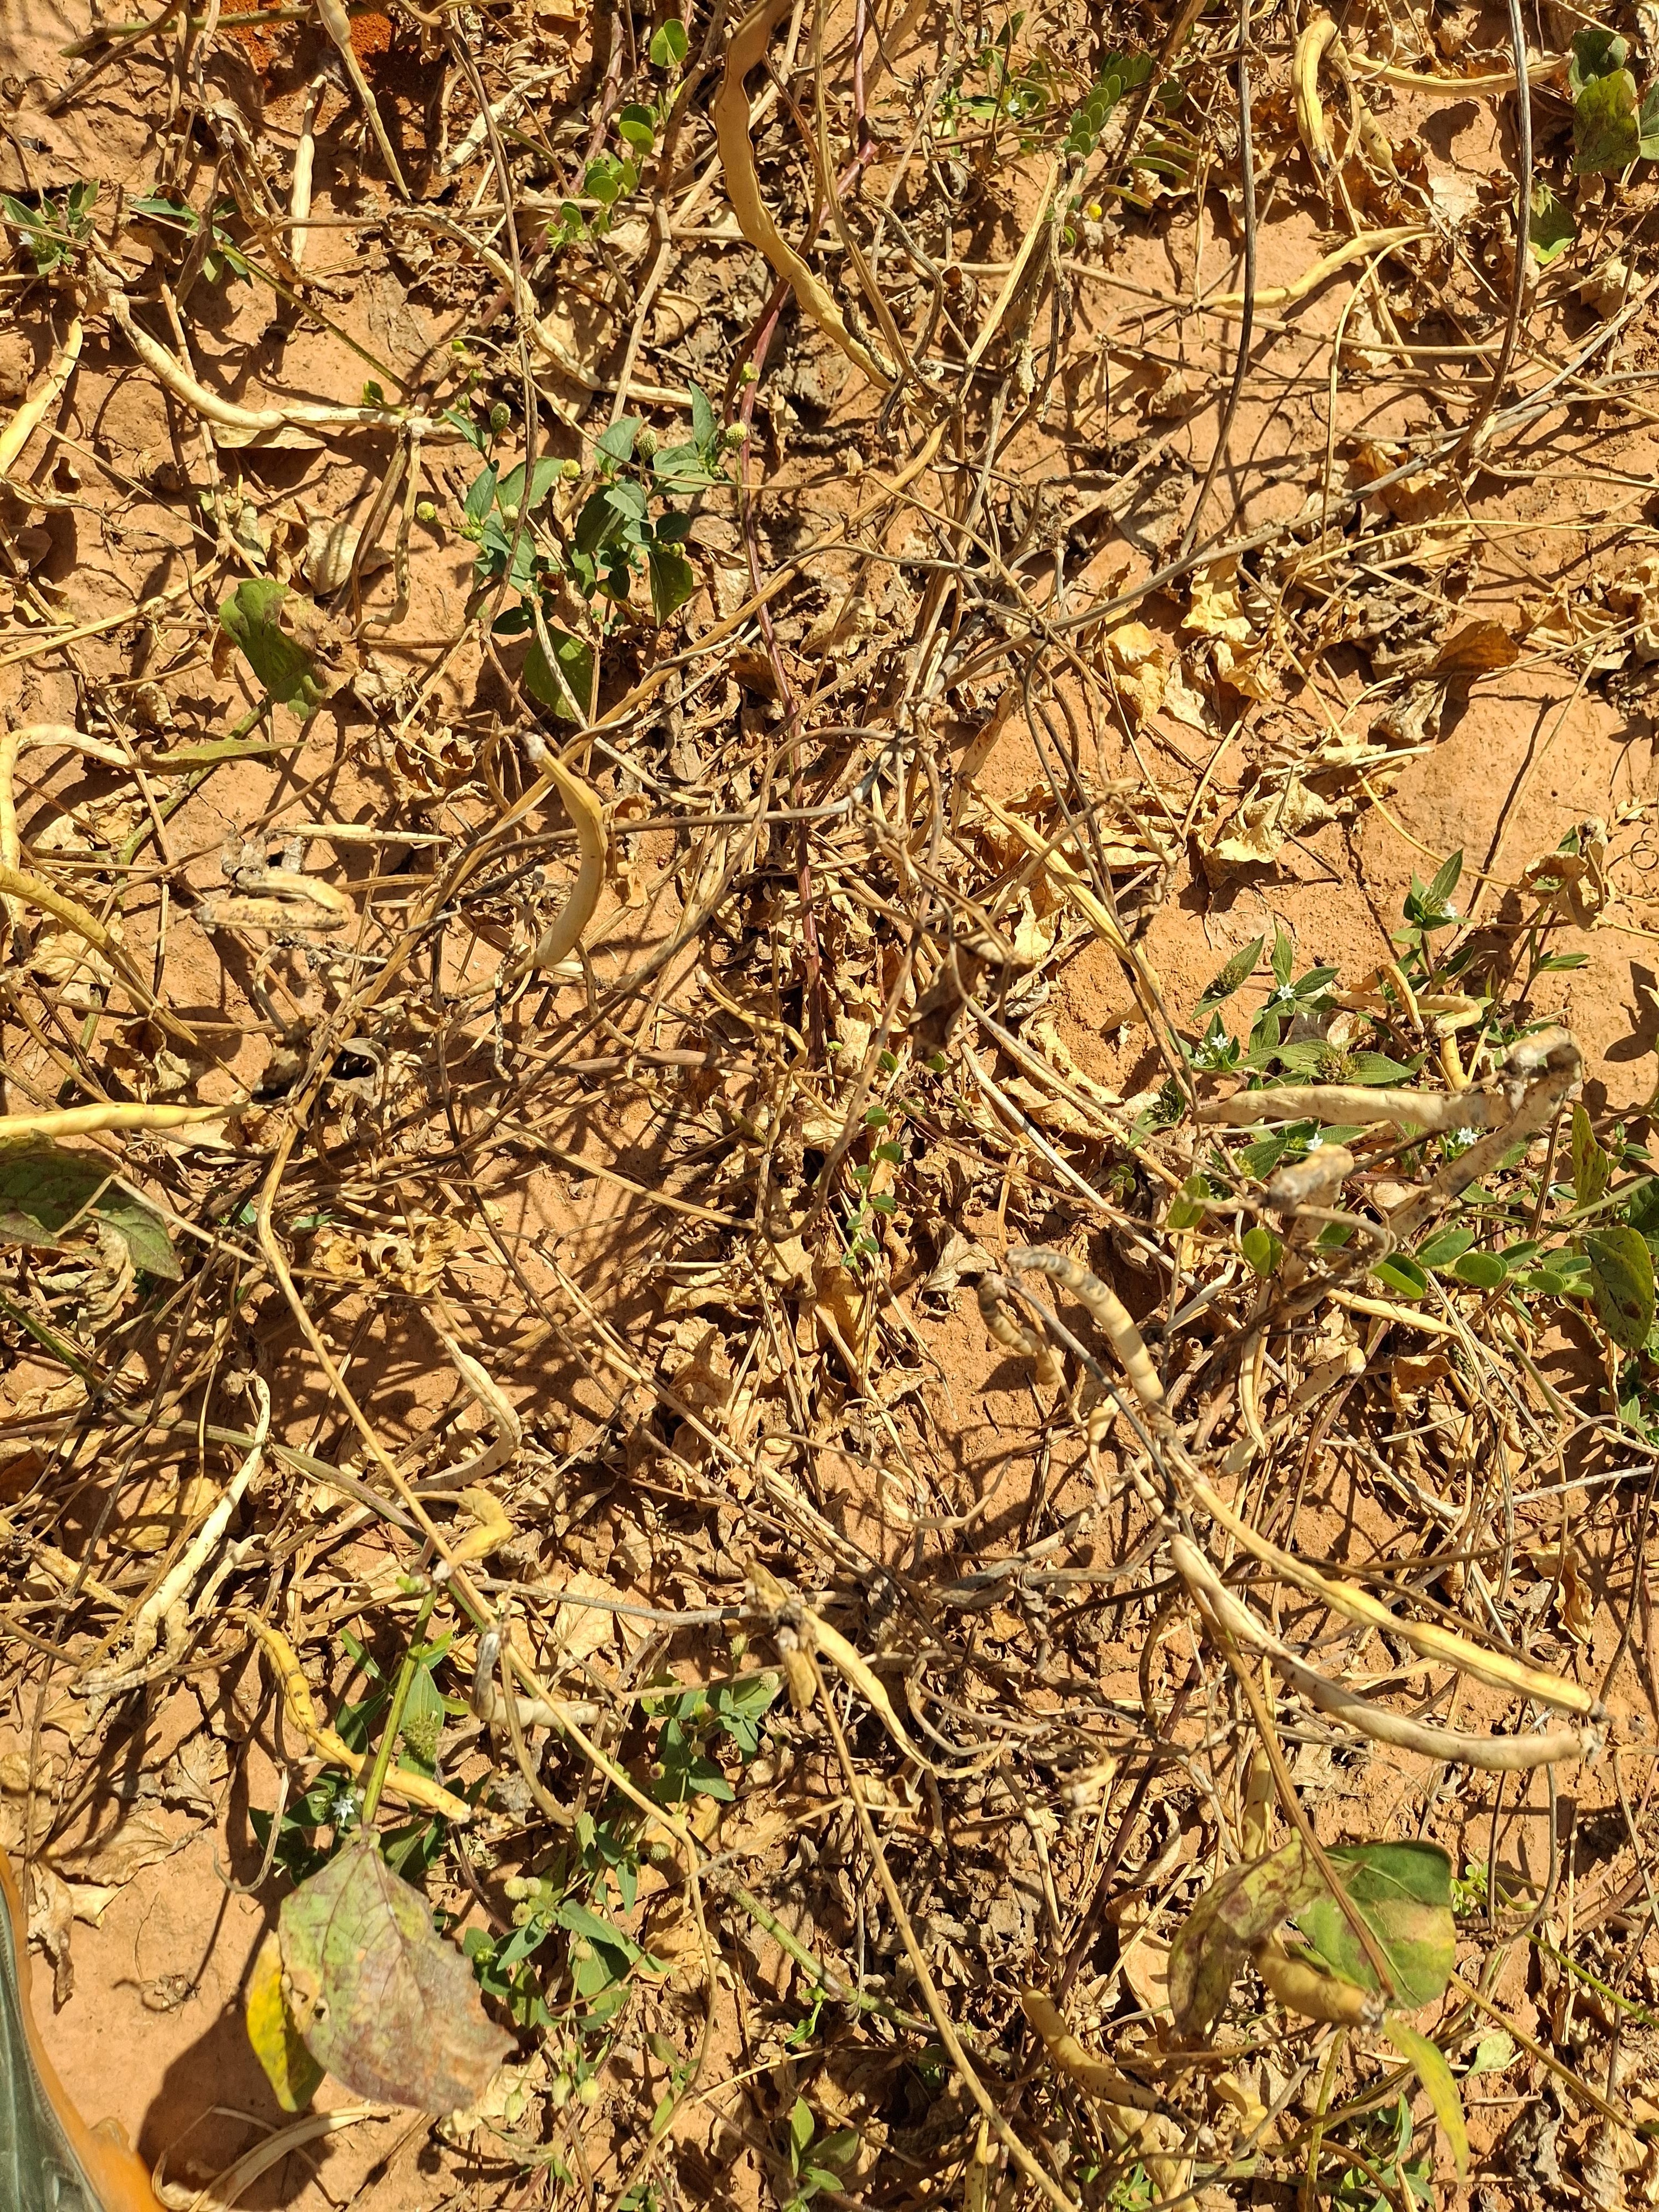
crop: cowpea
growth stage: maturity
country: Nigeria
